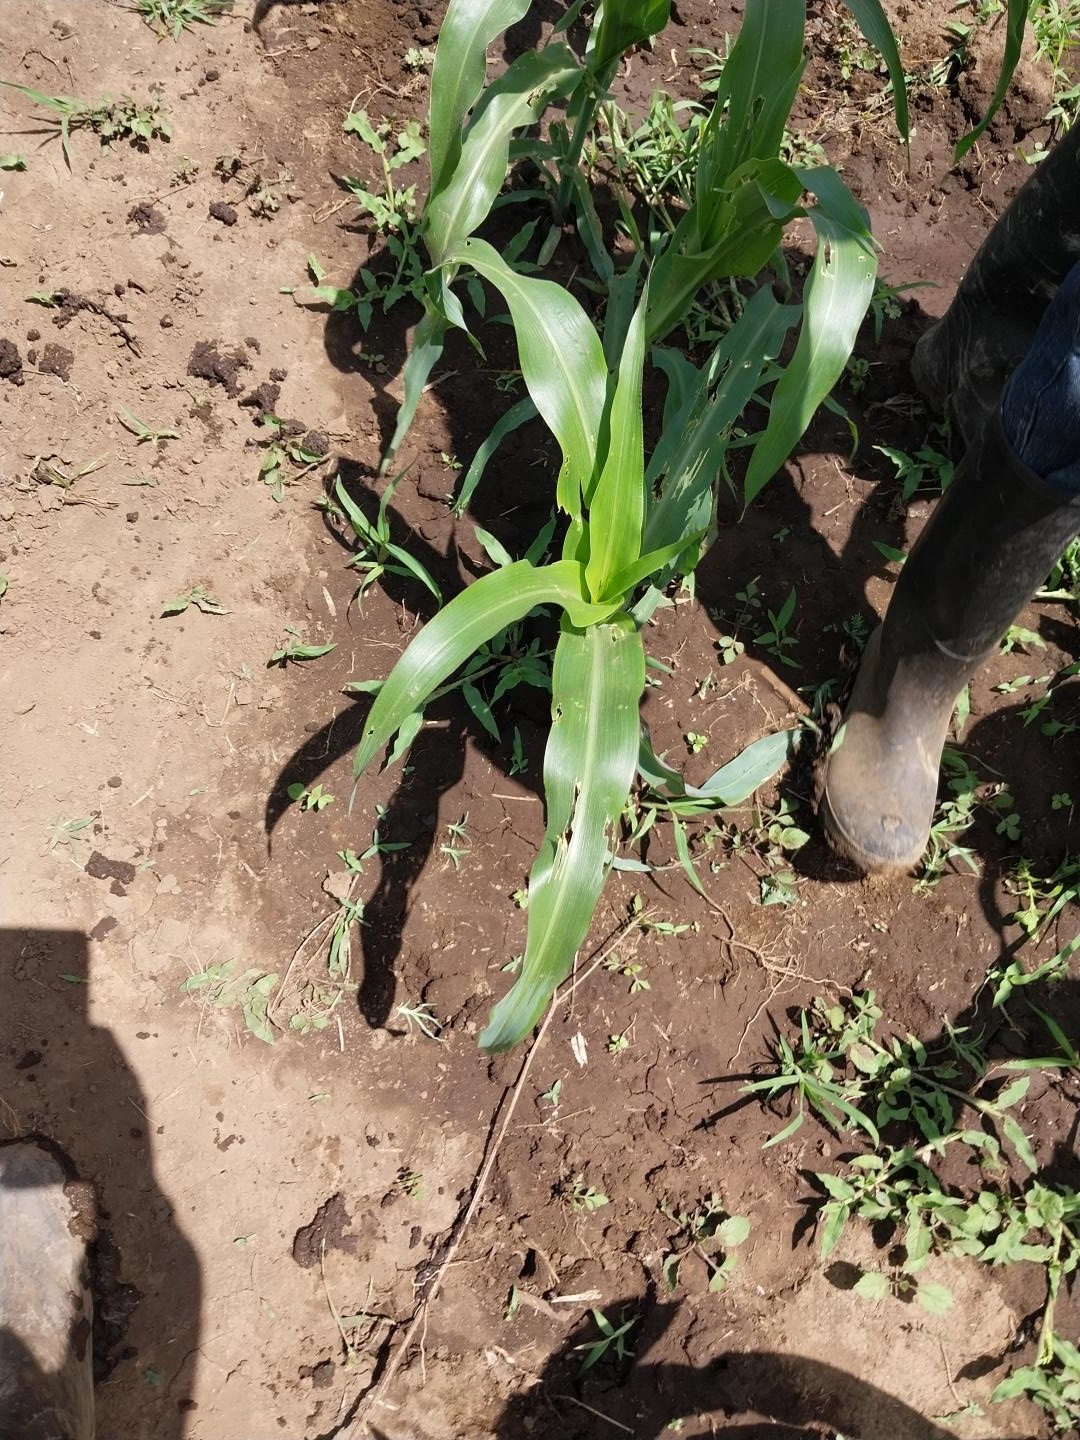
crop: maize
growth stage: vegetative
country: Tanzania
